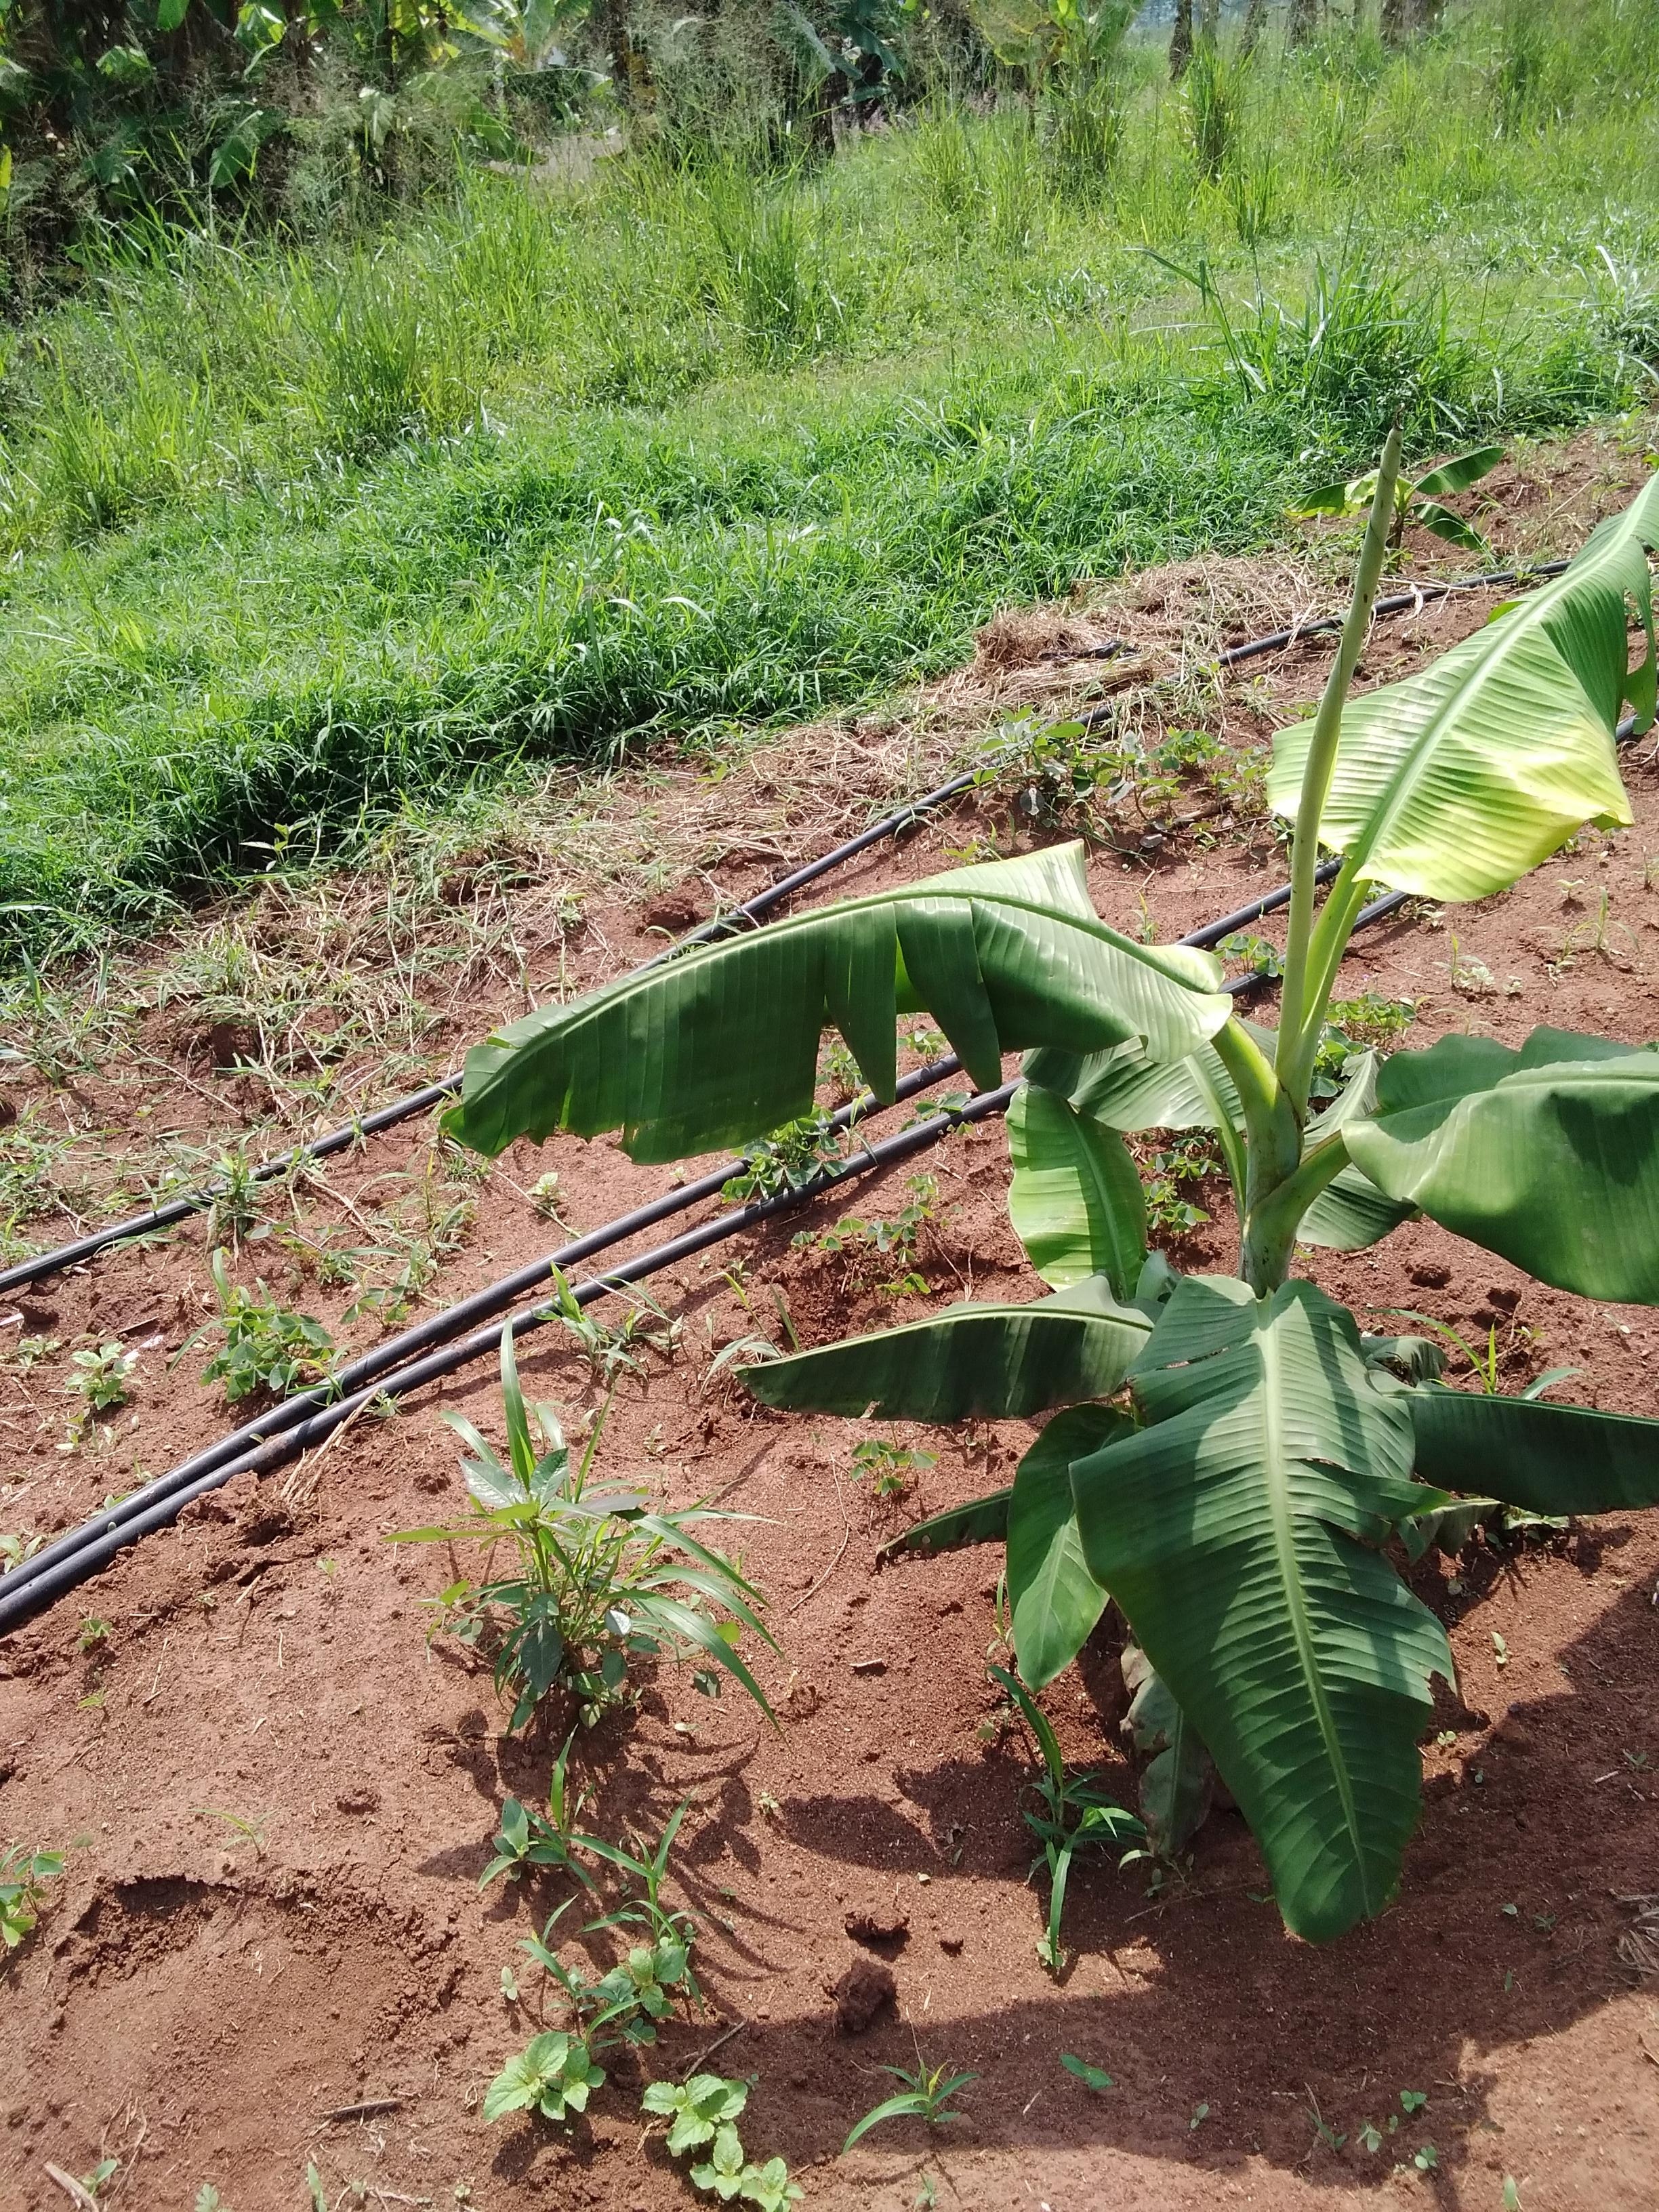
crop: banana
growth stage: vegetative
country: Uganda
